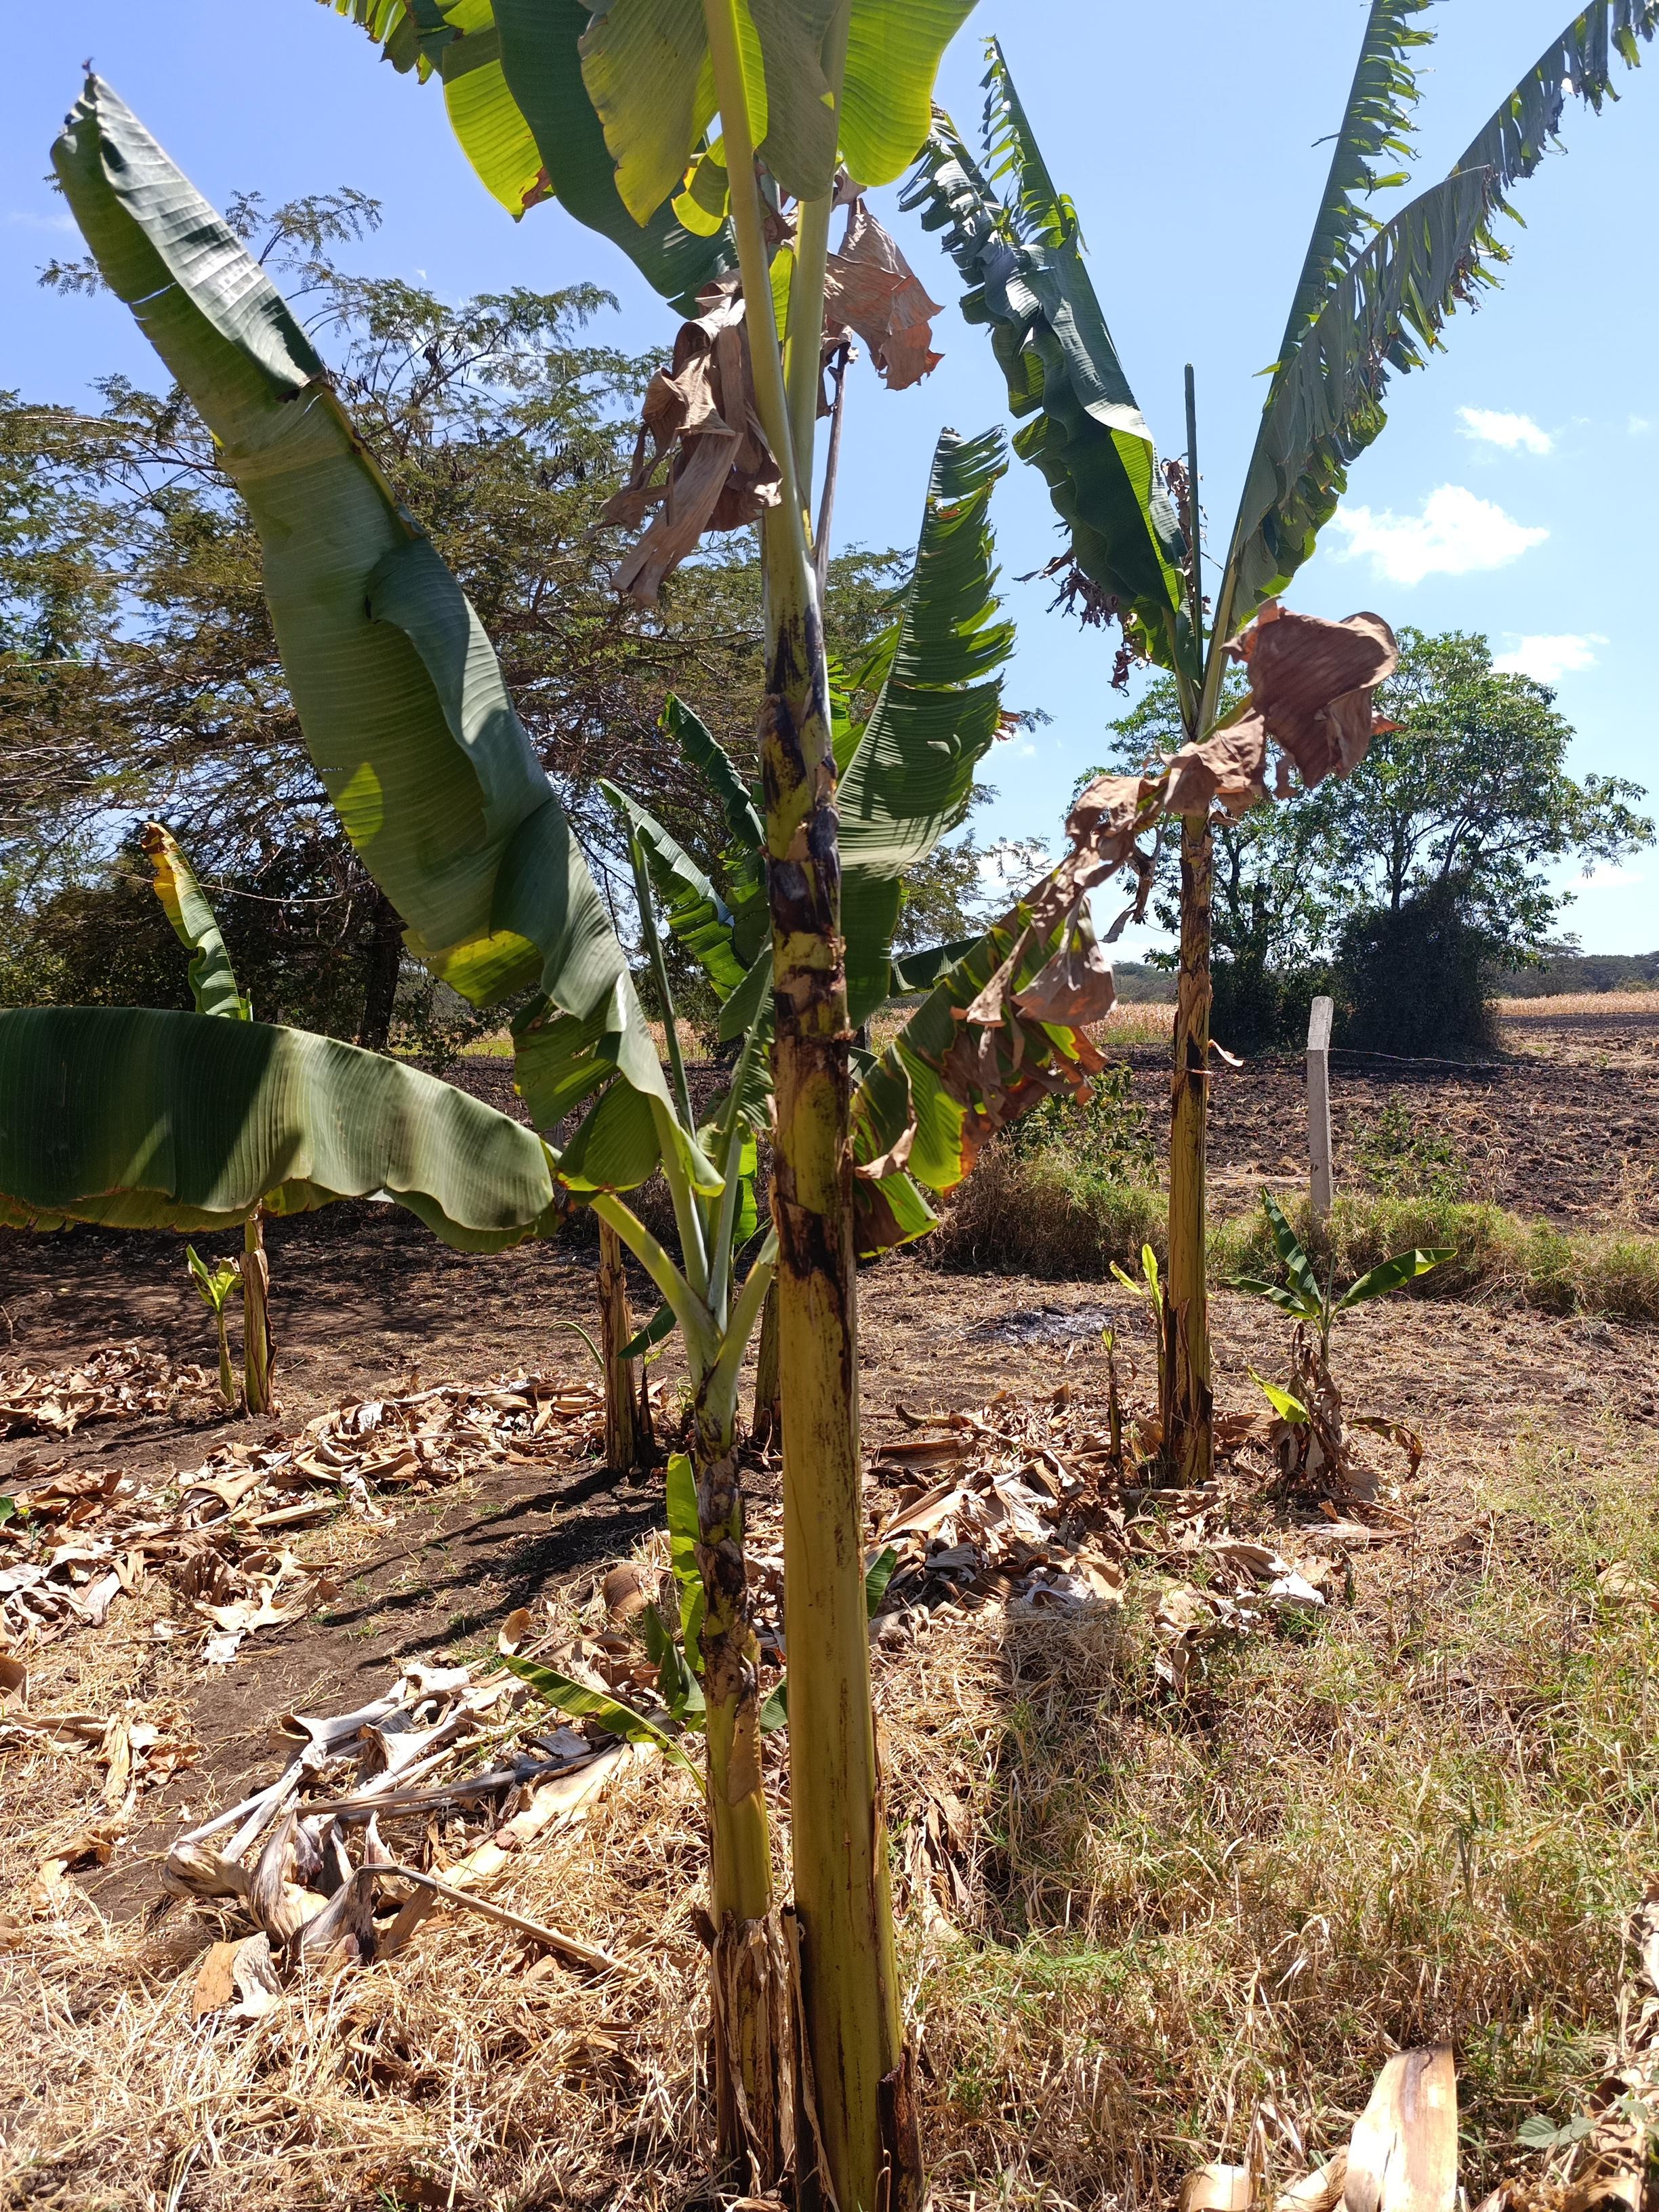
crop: banana
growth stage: vegetative
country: Tanzania
